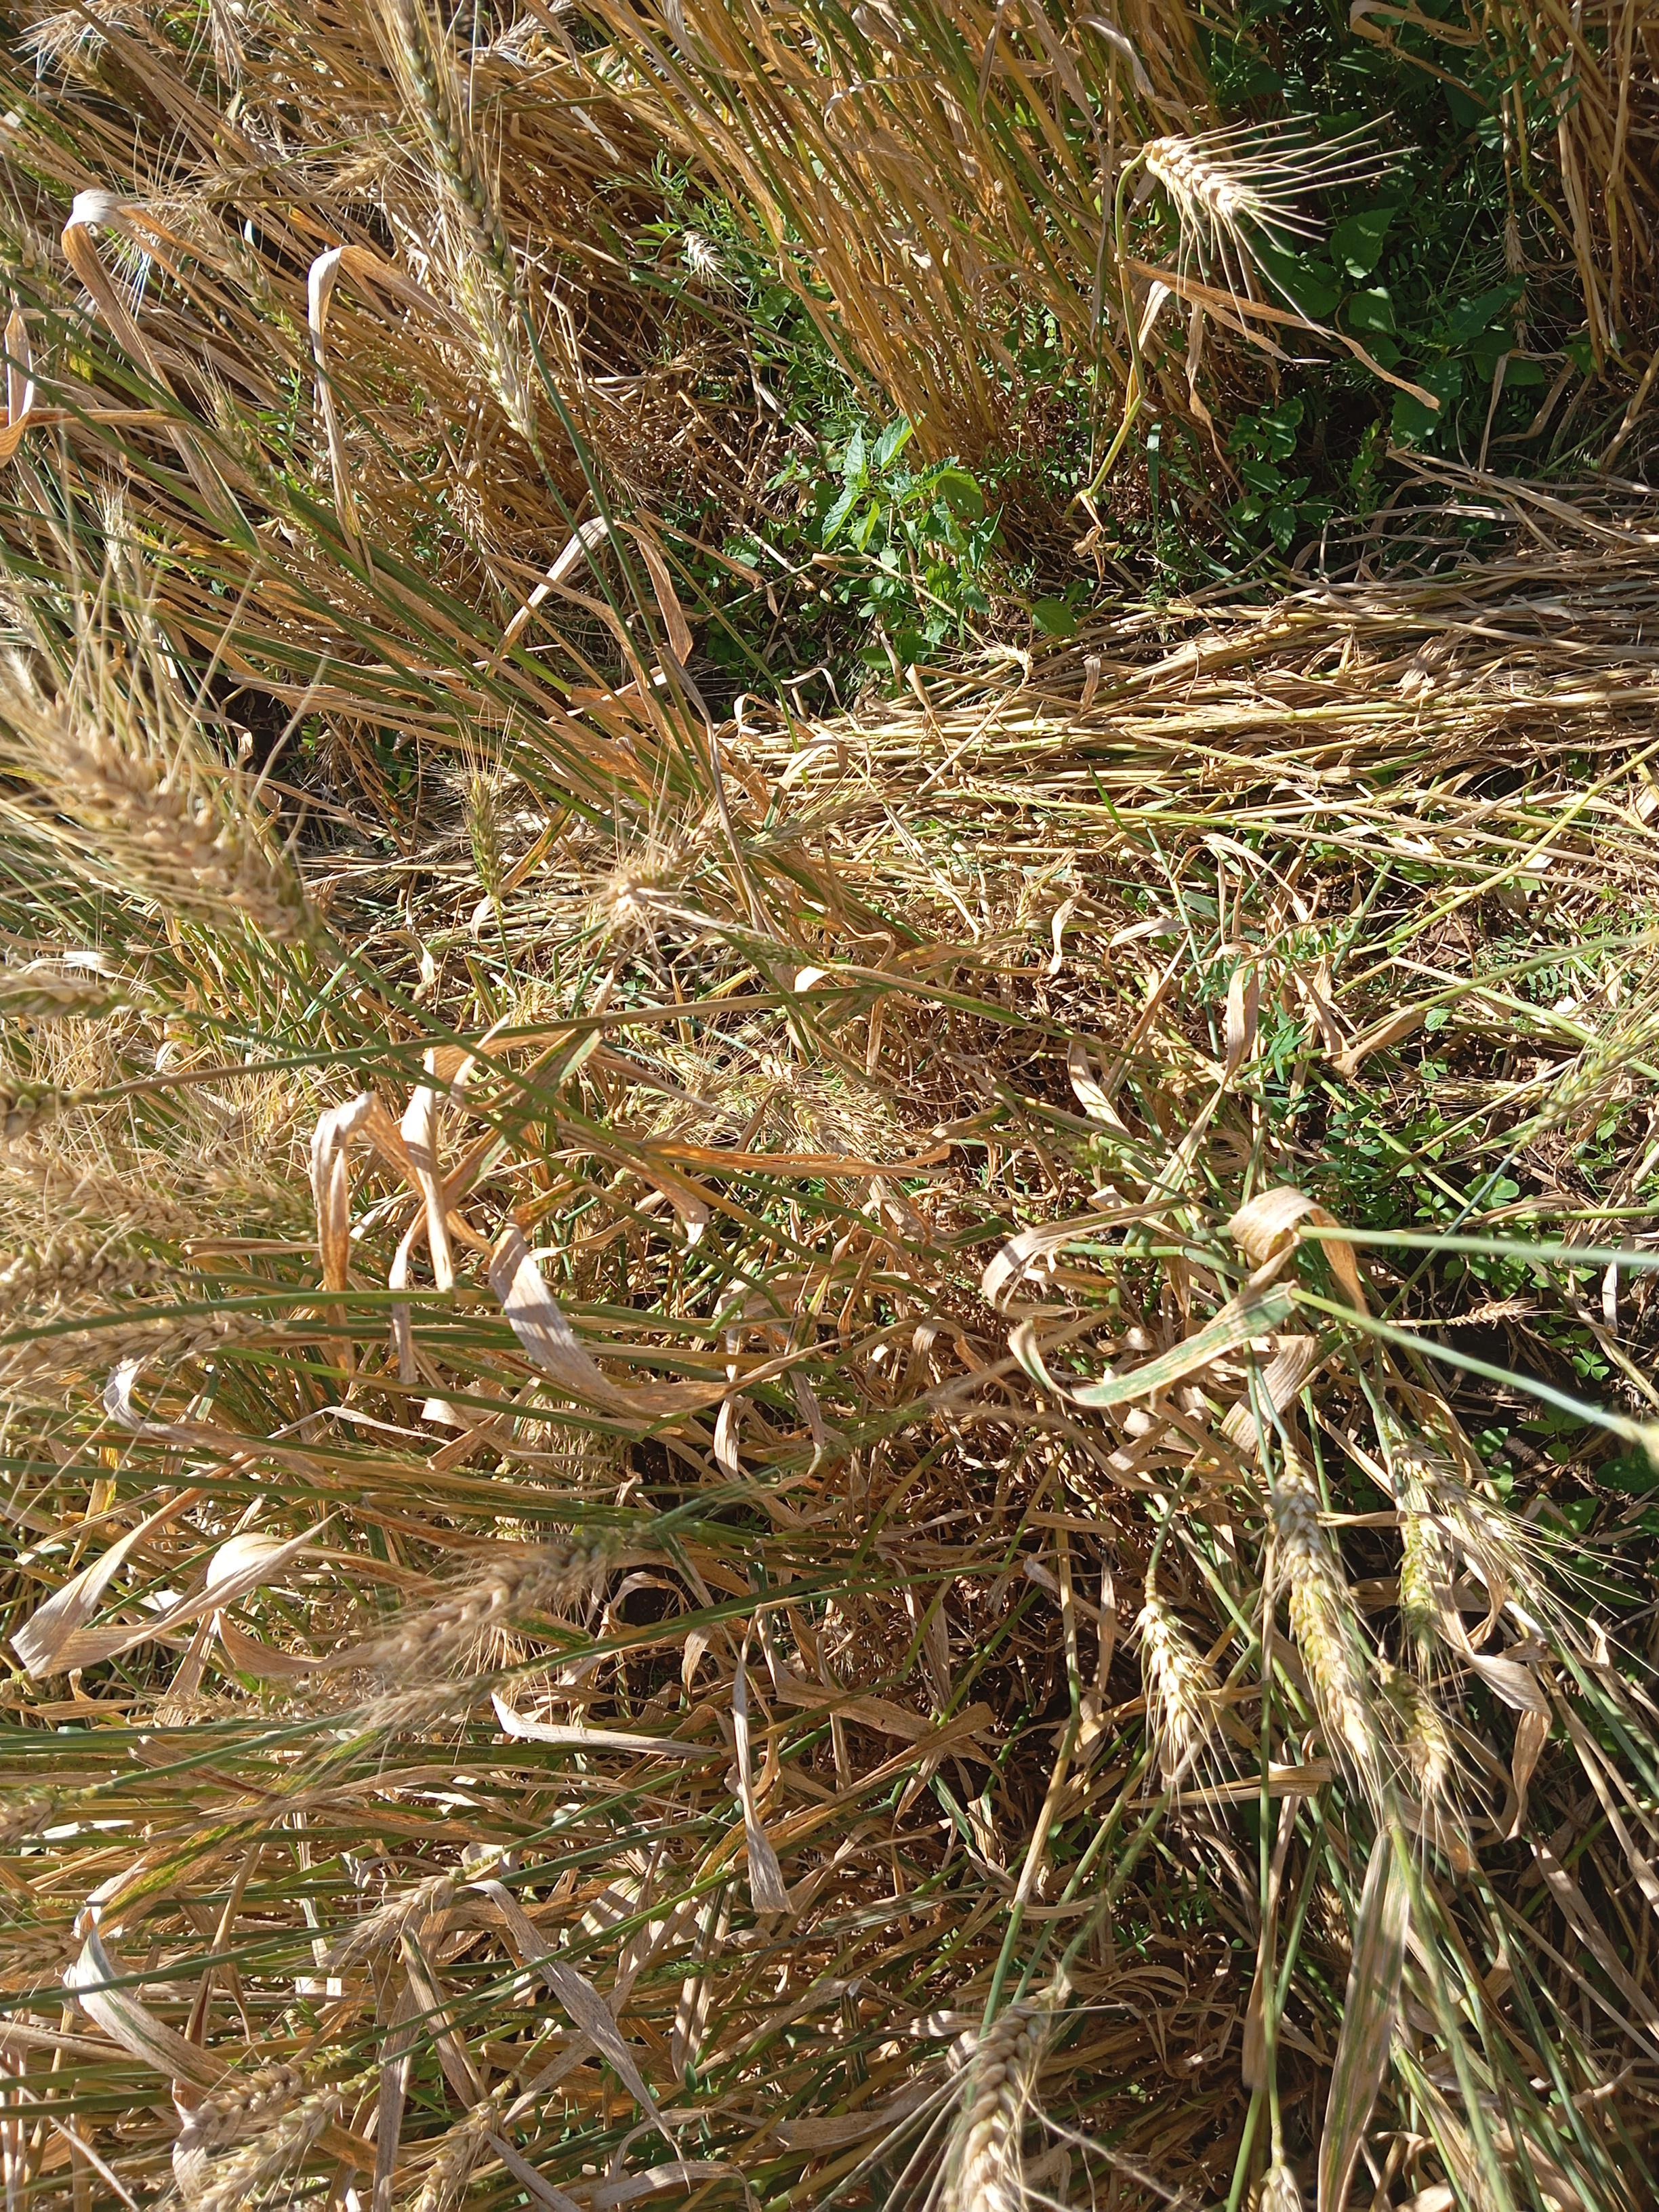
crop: wheat
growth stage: maturity
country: Kenya
